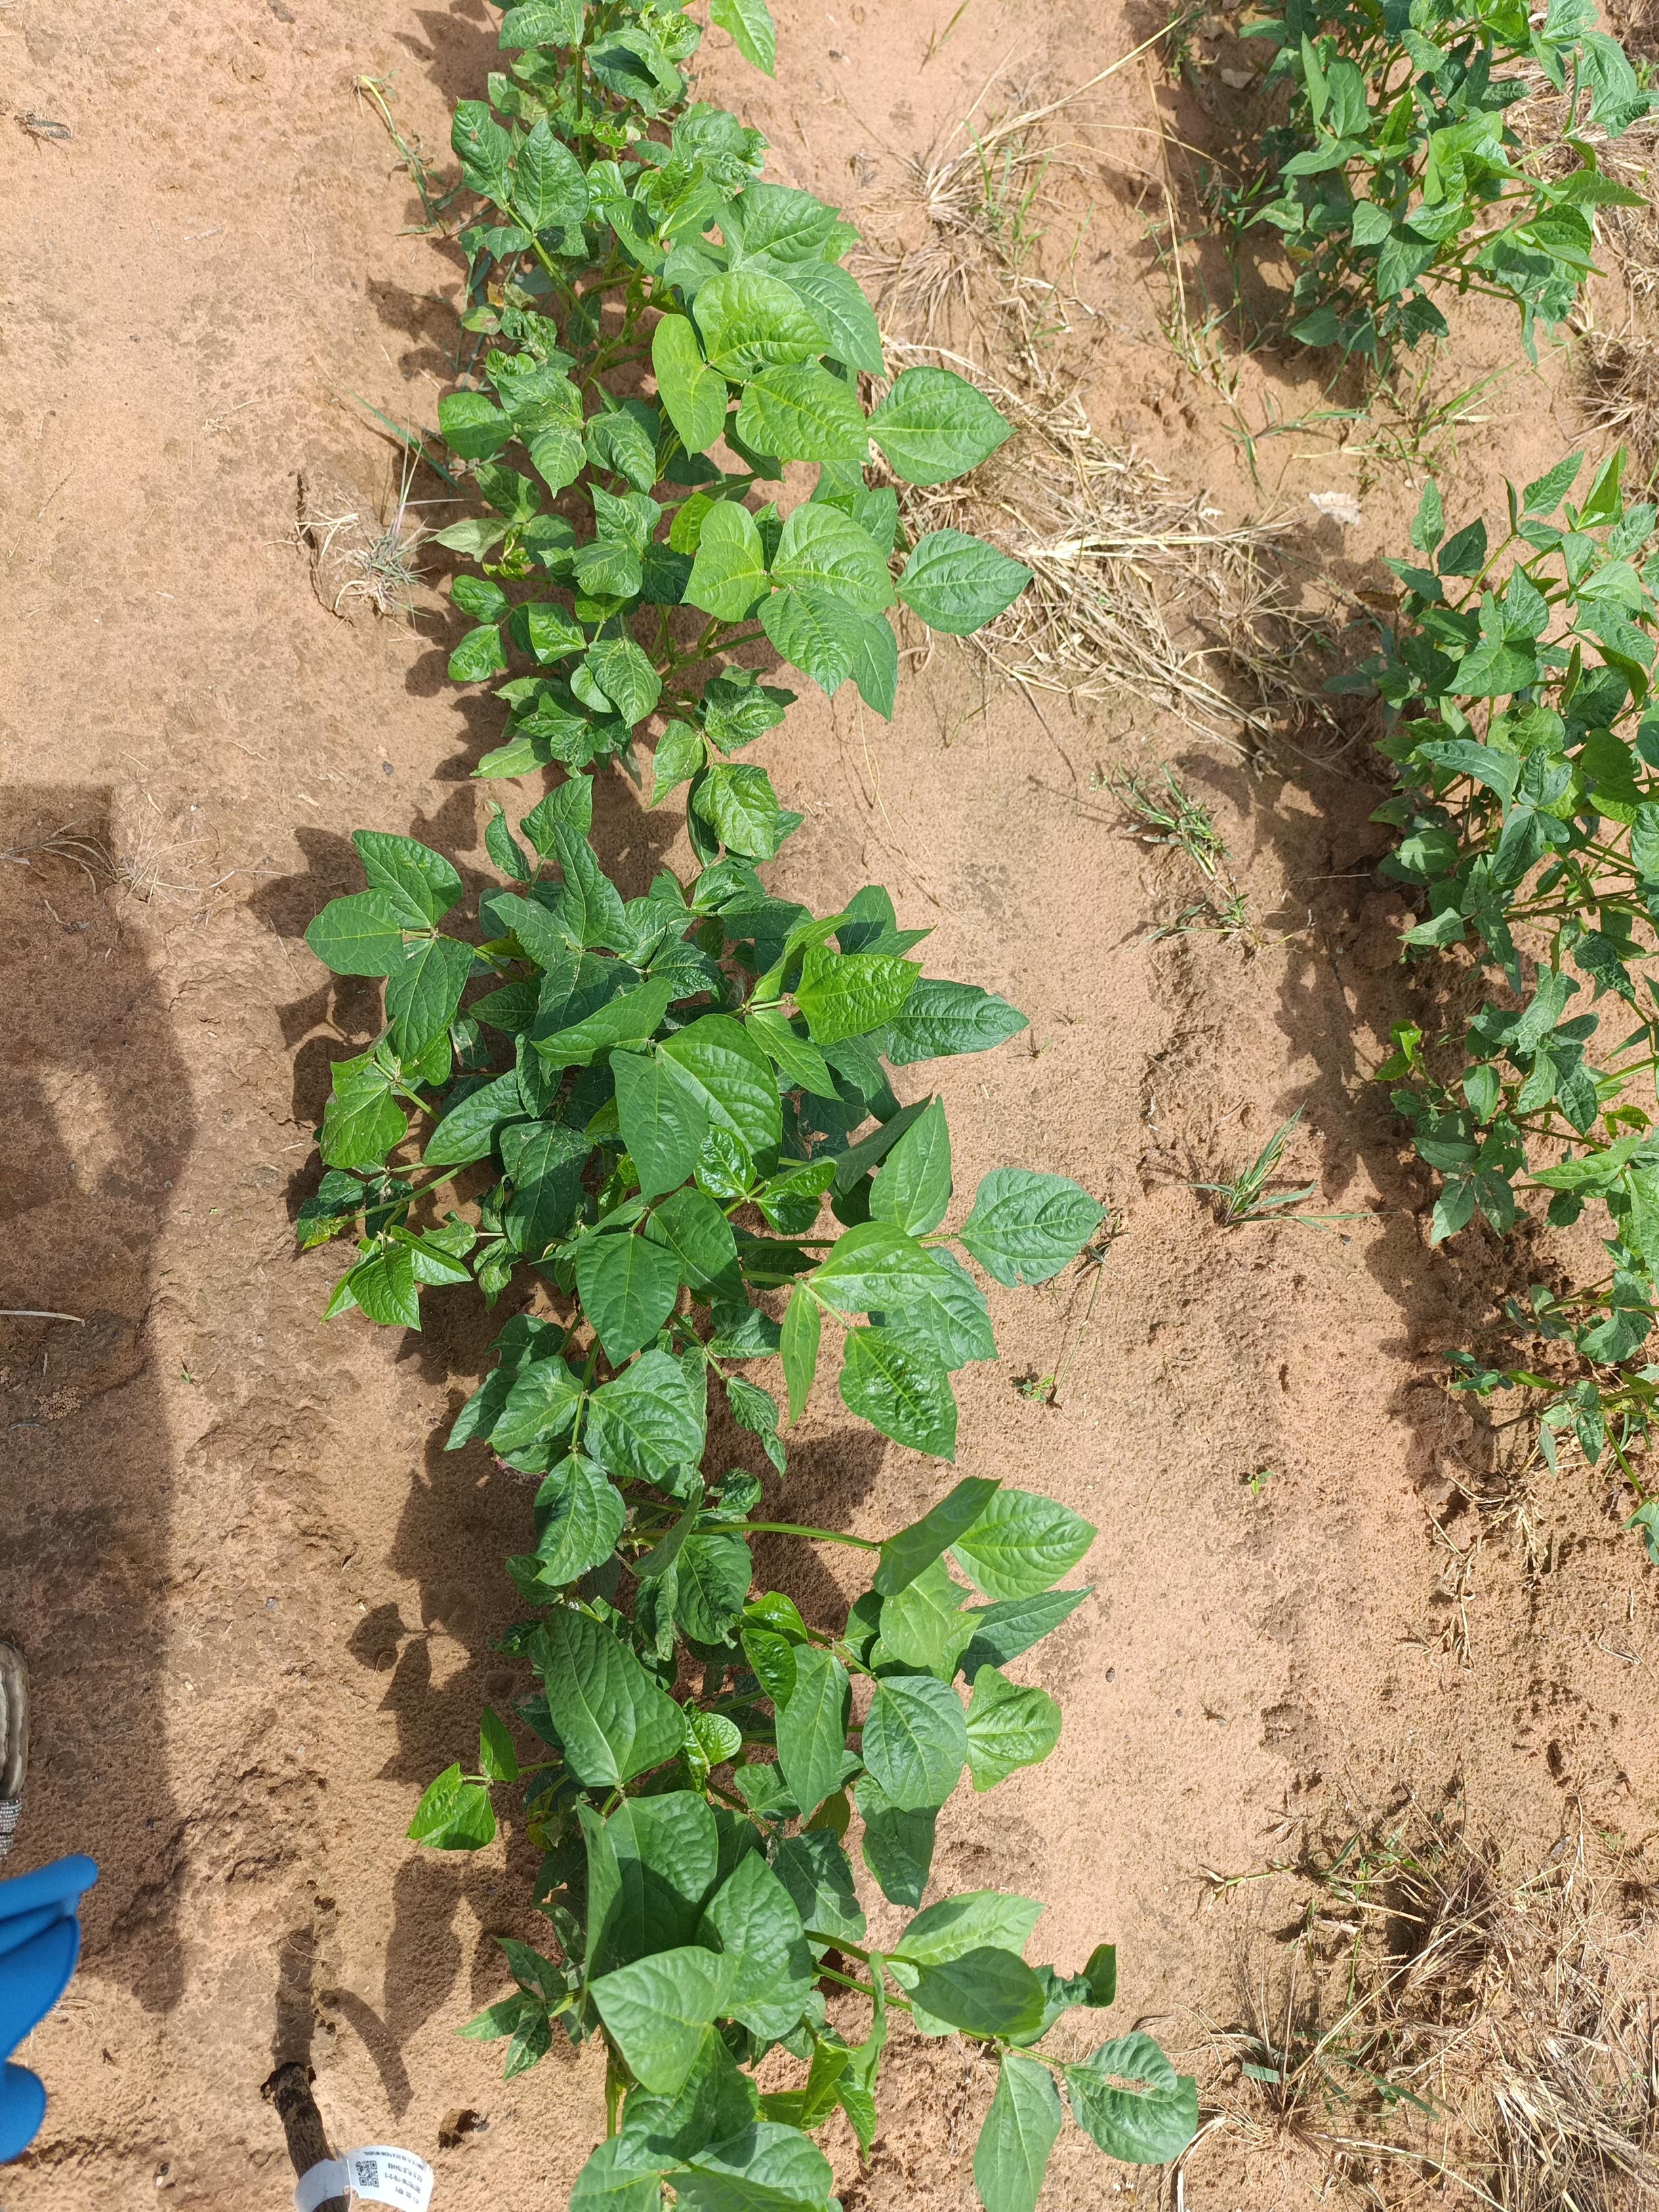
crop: cowpea
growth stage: emergence
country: Nigeria
